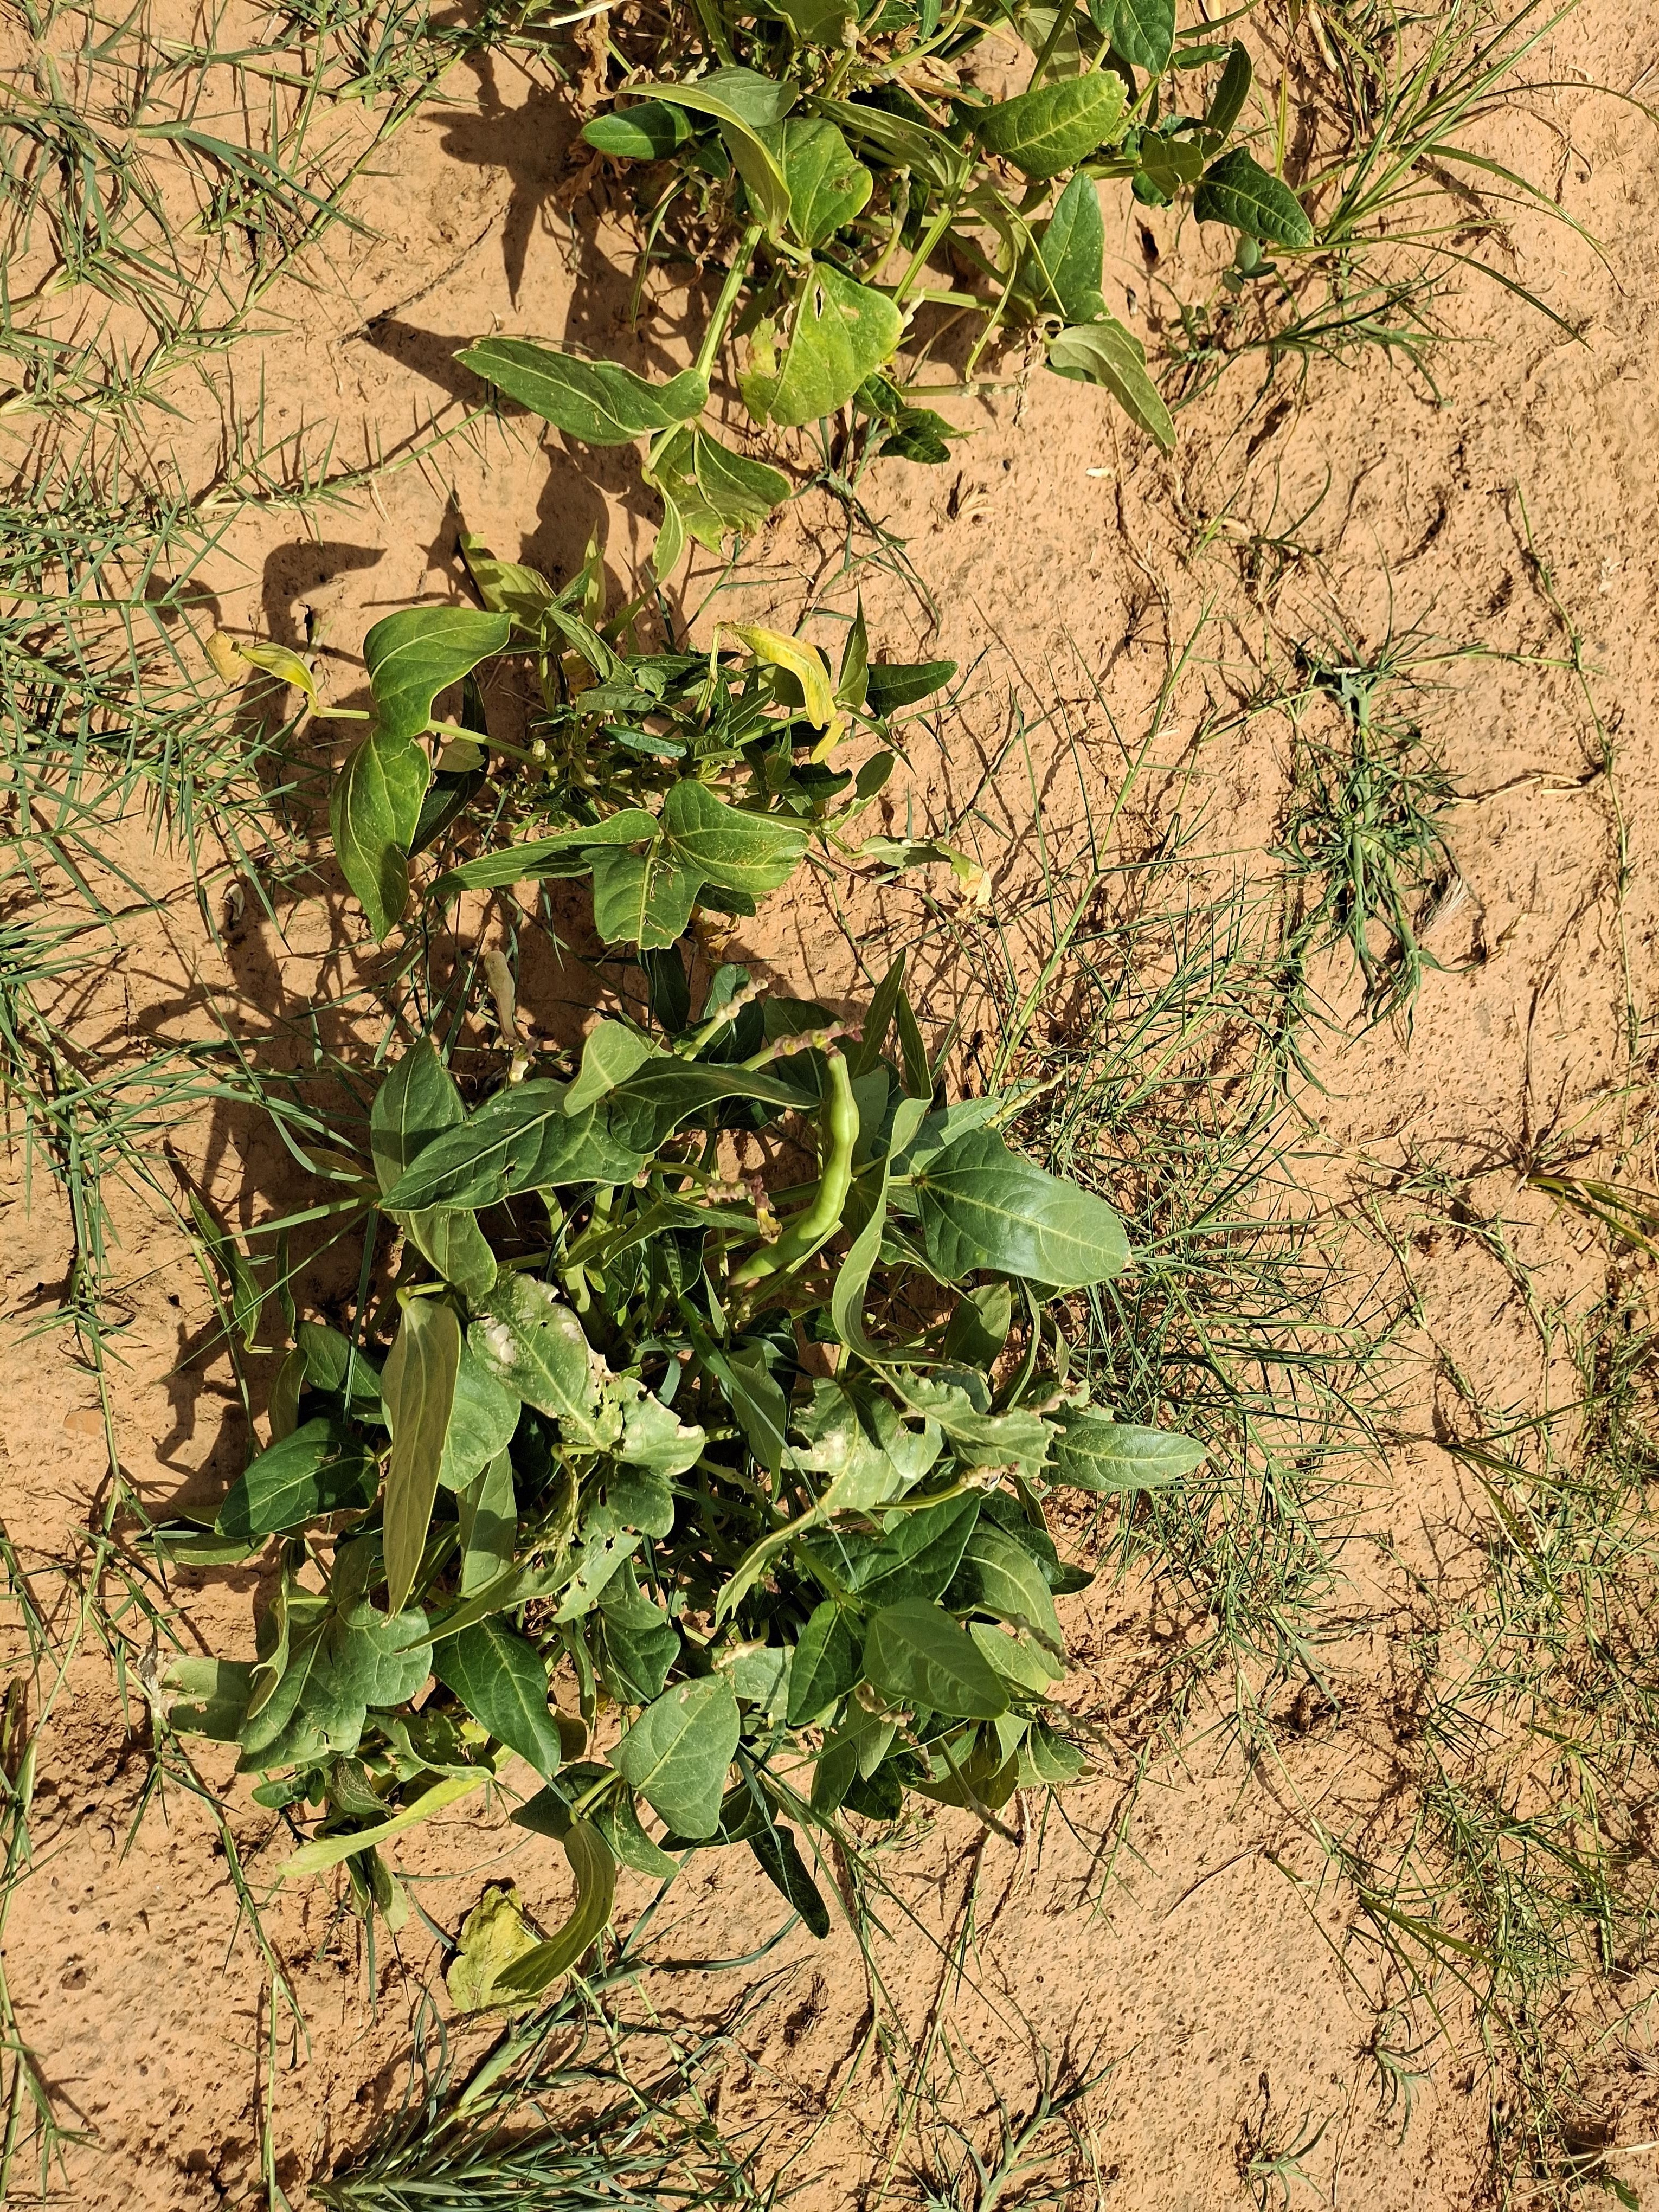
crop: cowpea
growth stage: harvest maturity
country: Nigeria
